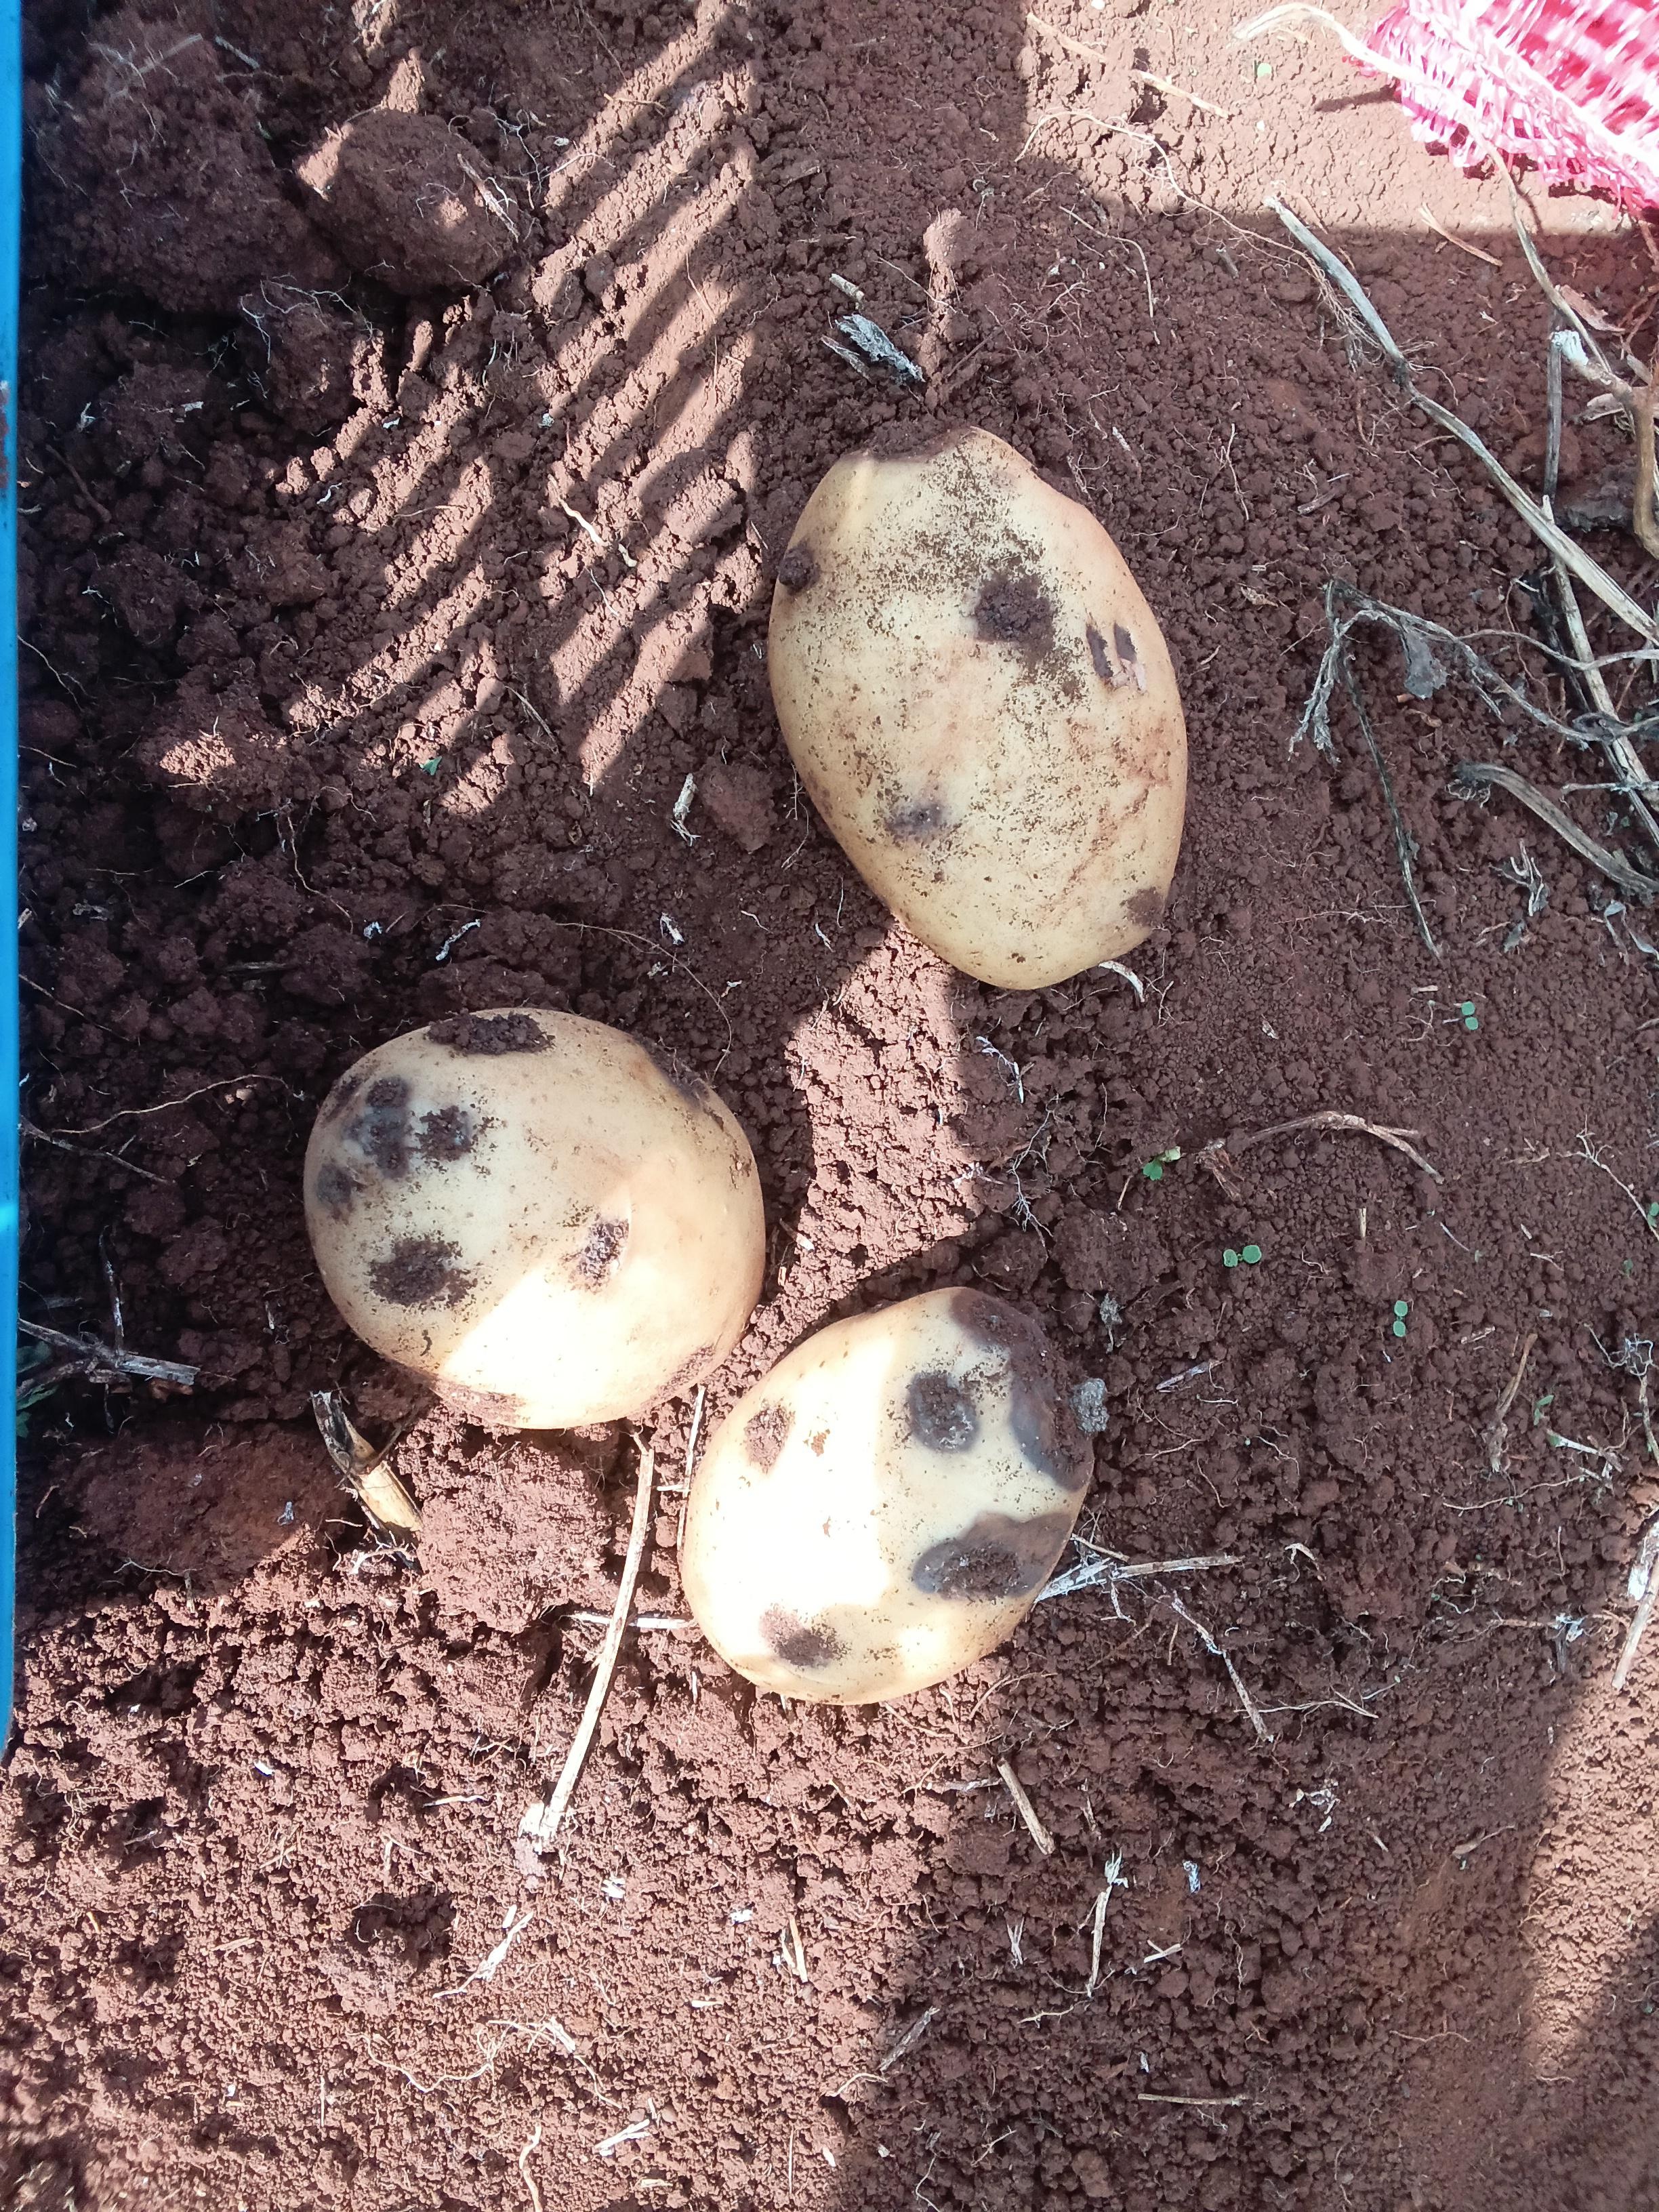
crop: potato
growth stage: harvest
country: Kenya
